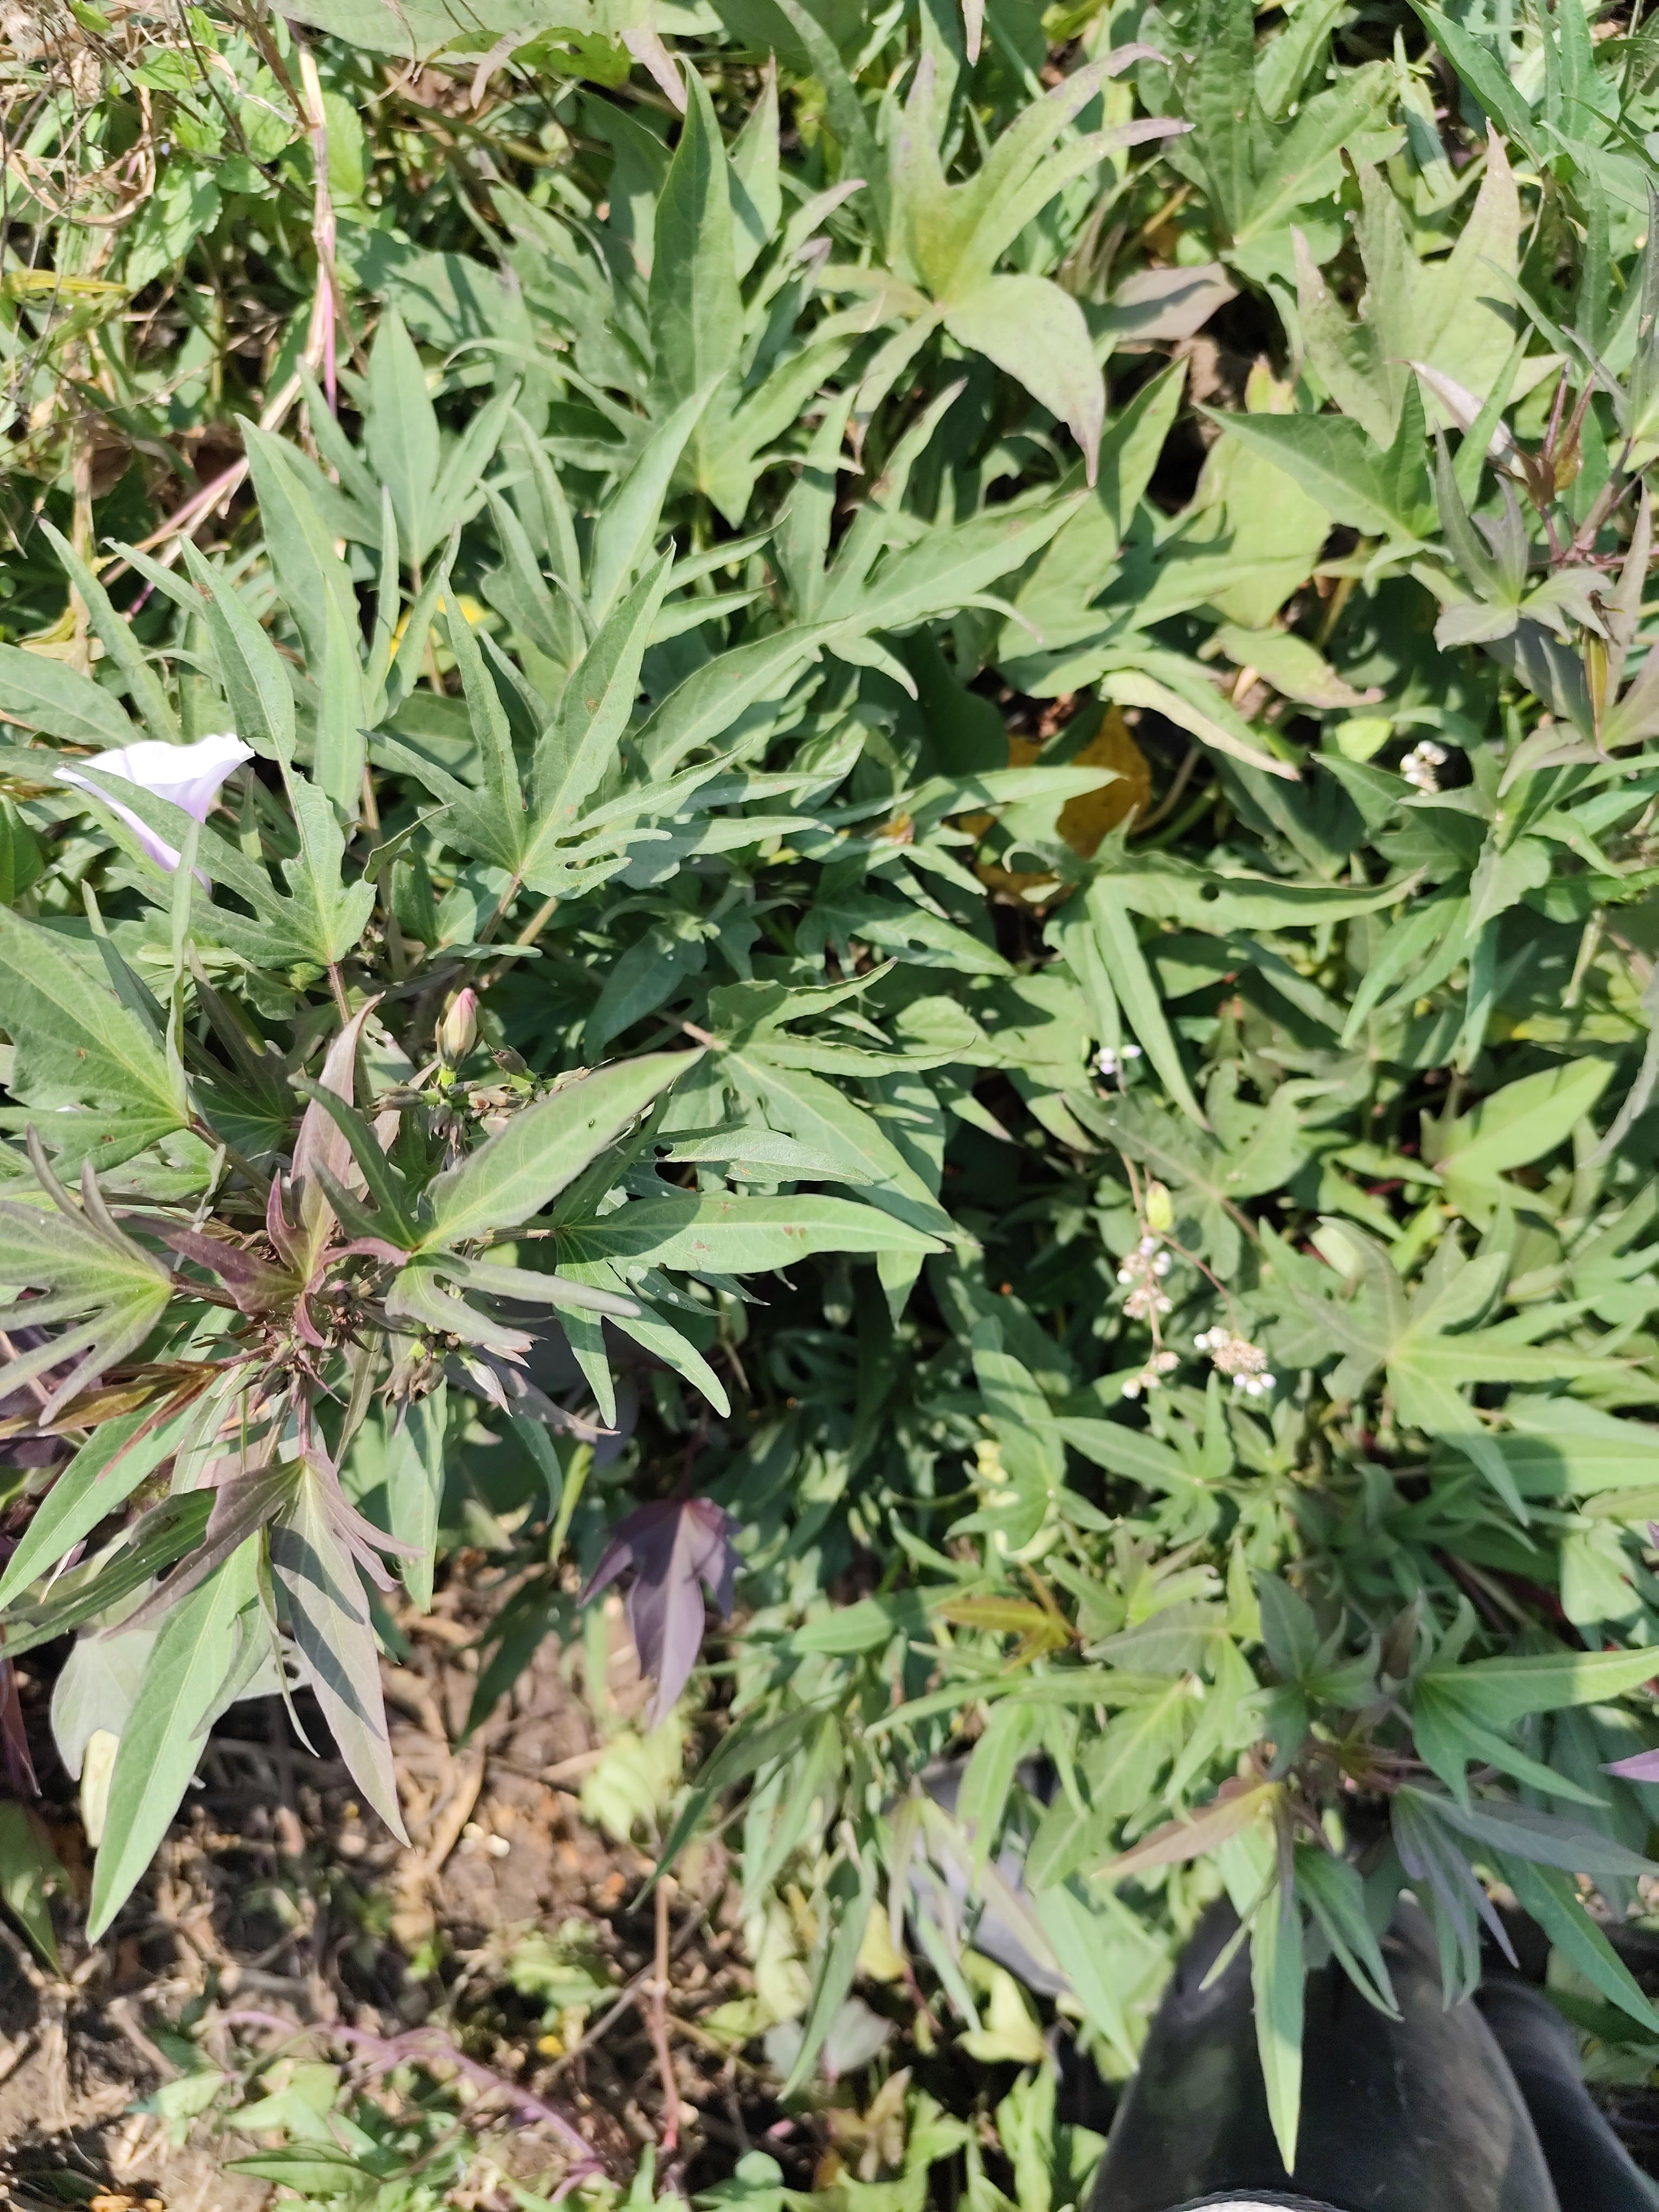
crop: sweet potato
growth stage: flowering
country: Tanzania
